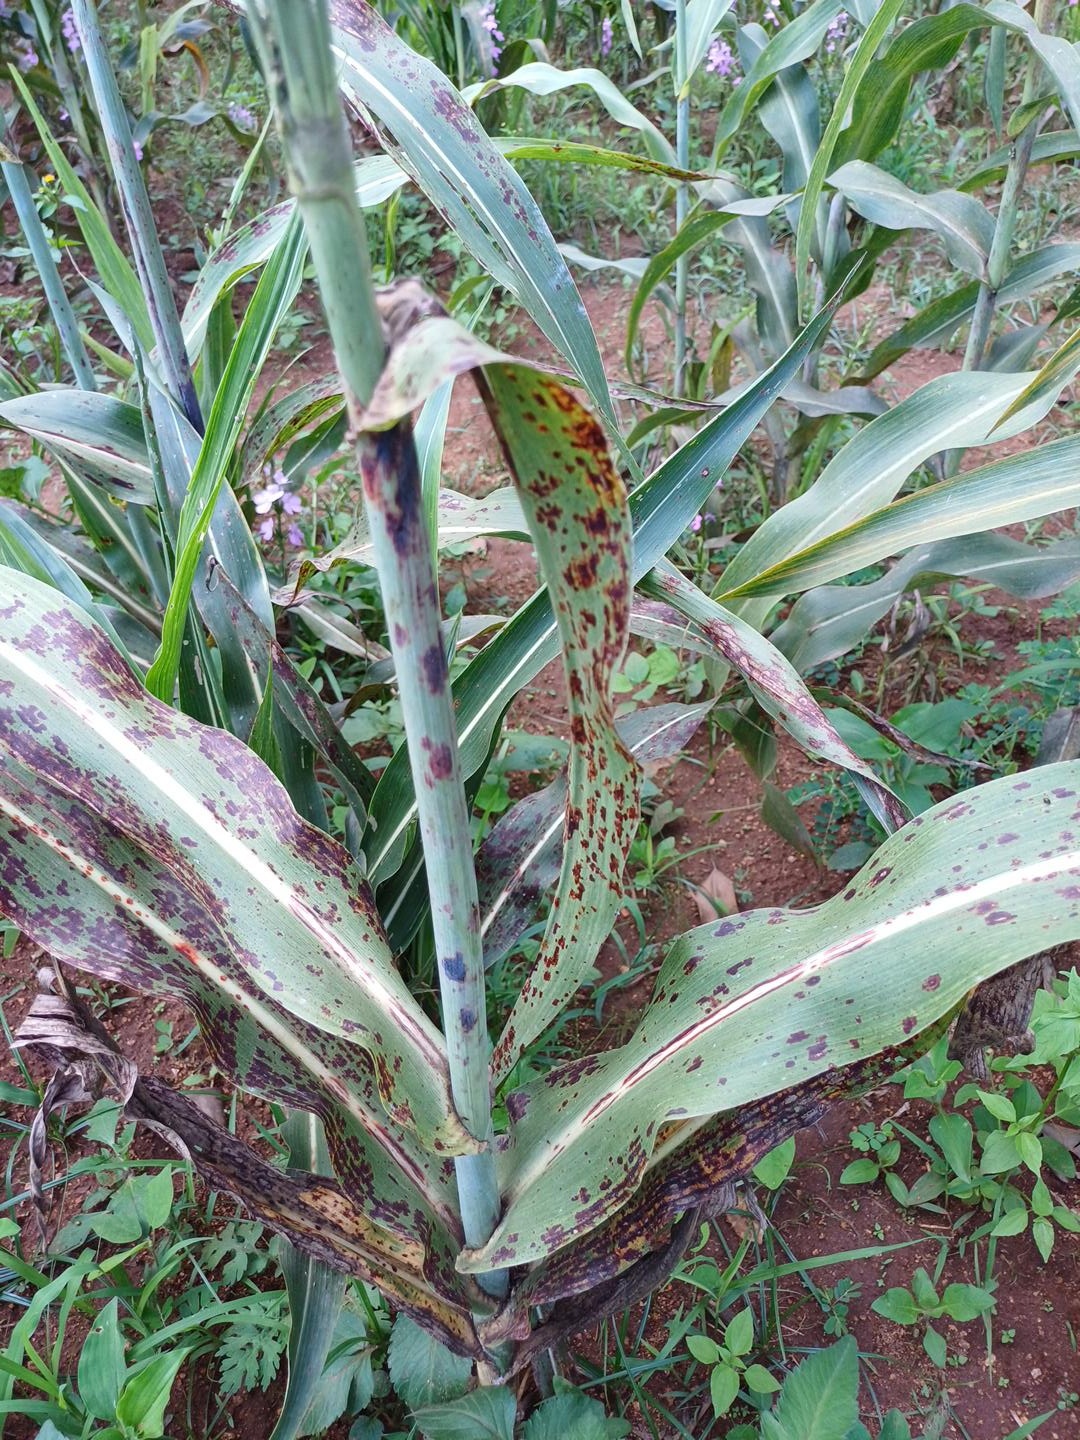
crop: sorghum
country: Kenya
